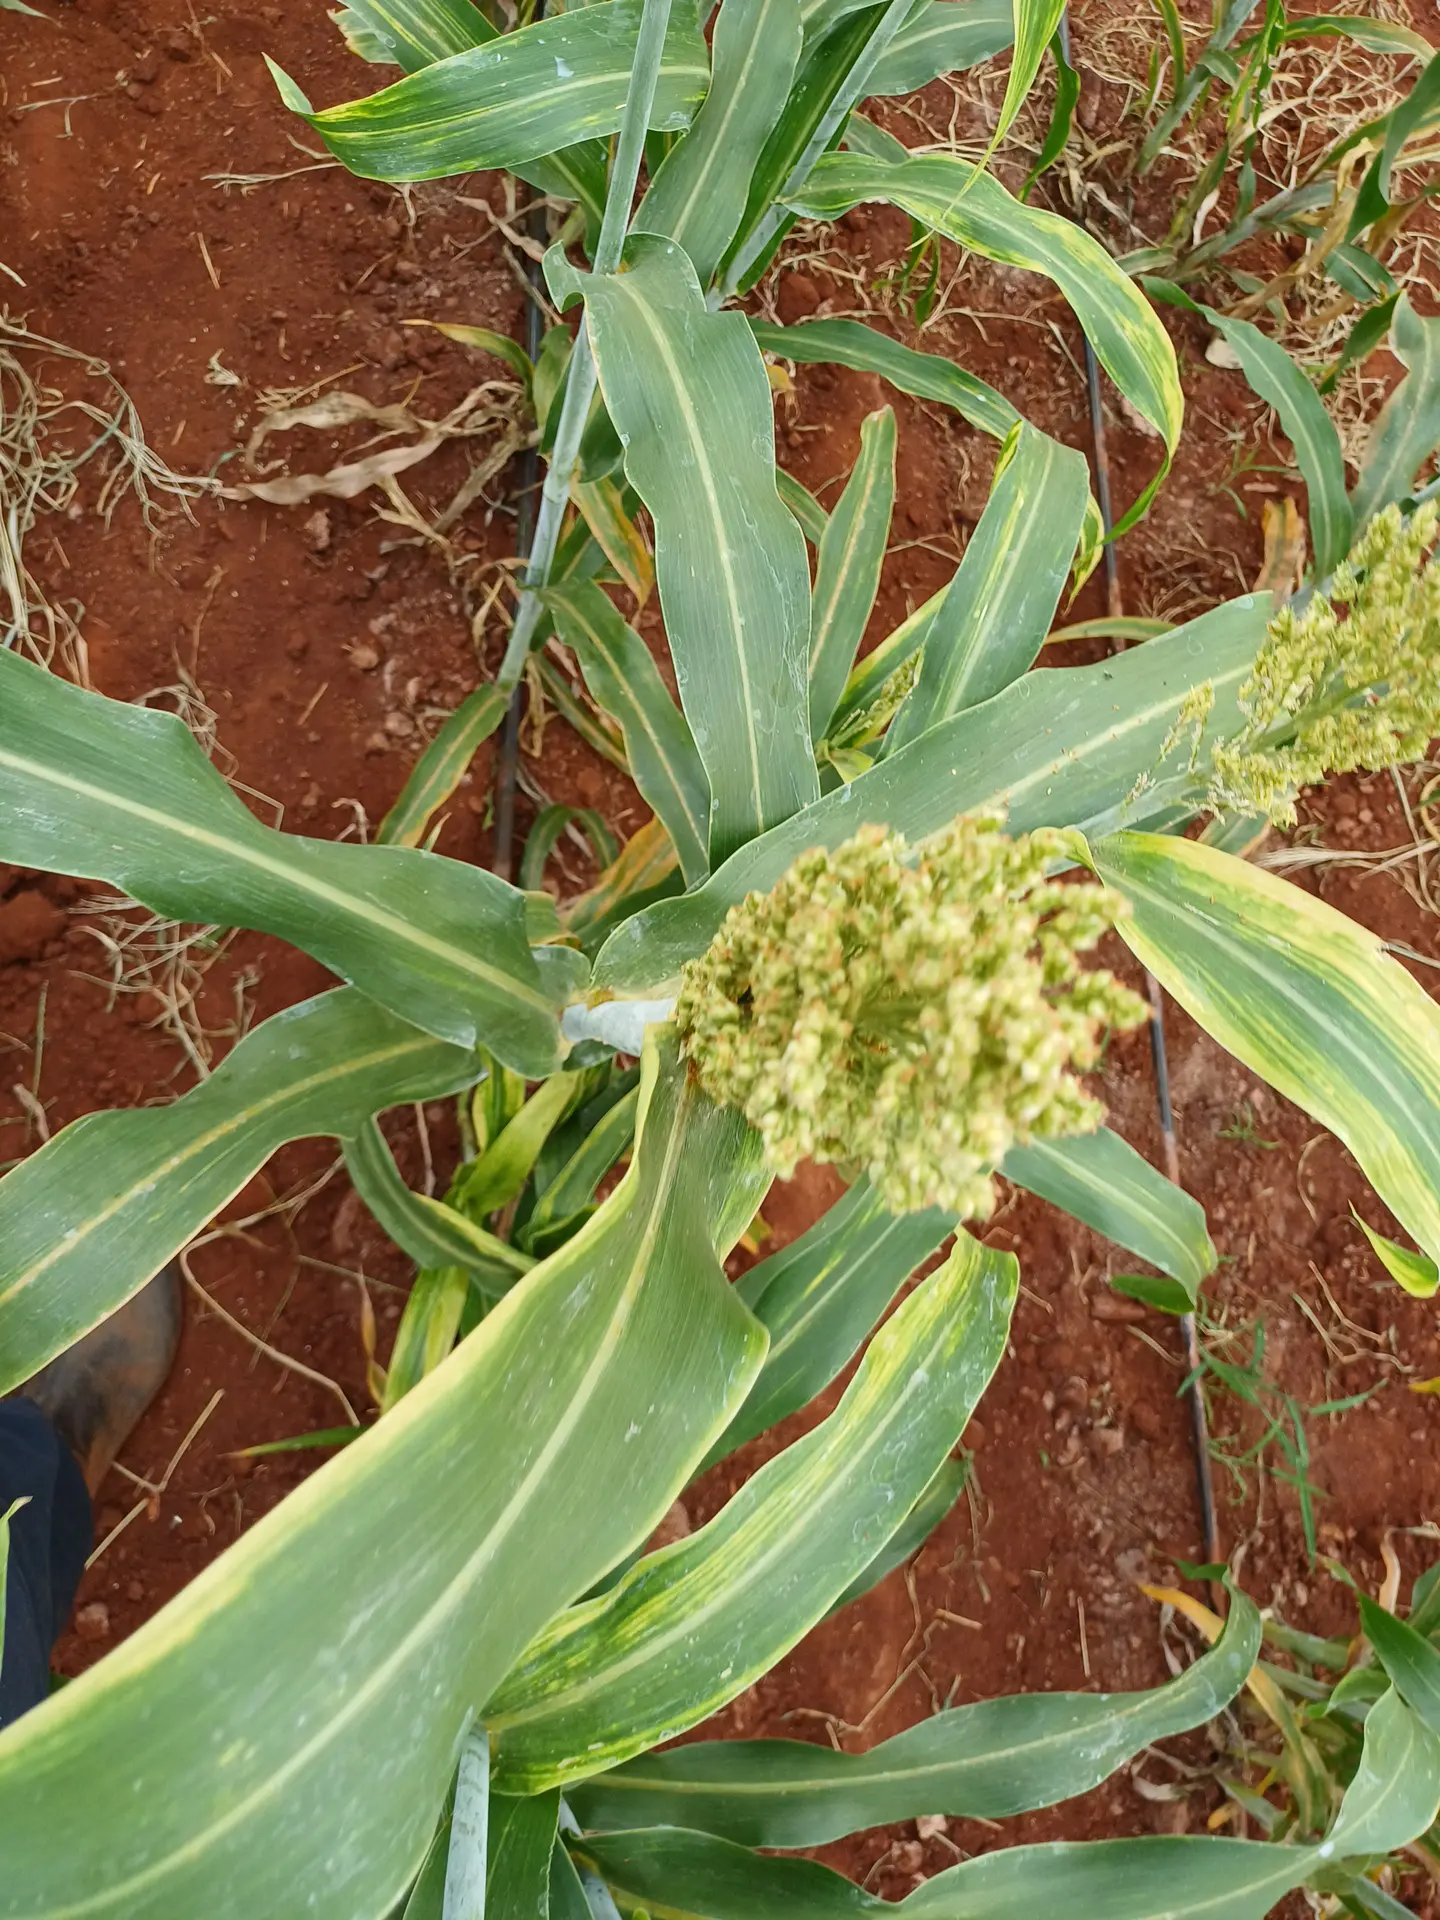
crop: sorghum
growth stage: flowering
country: Kenya
